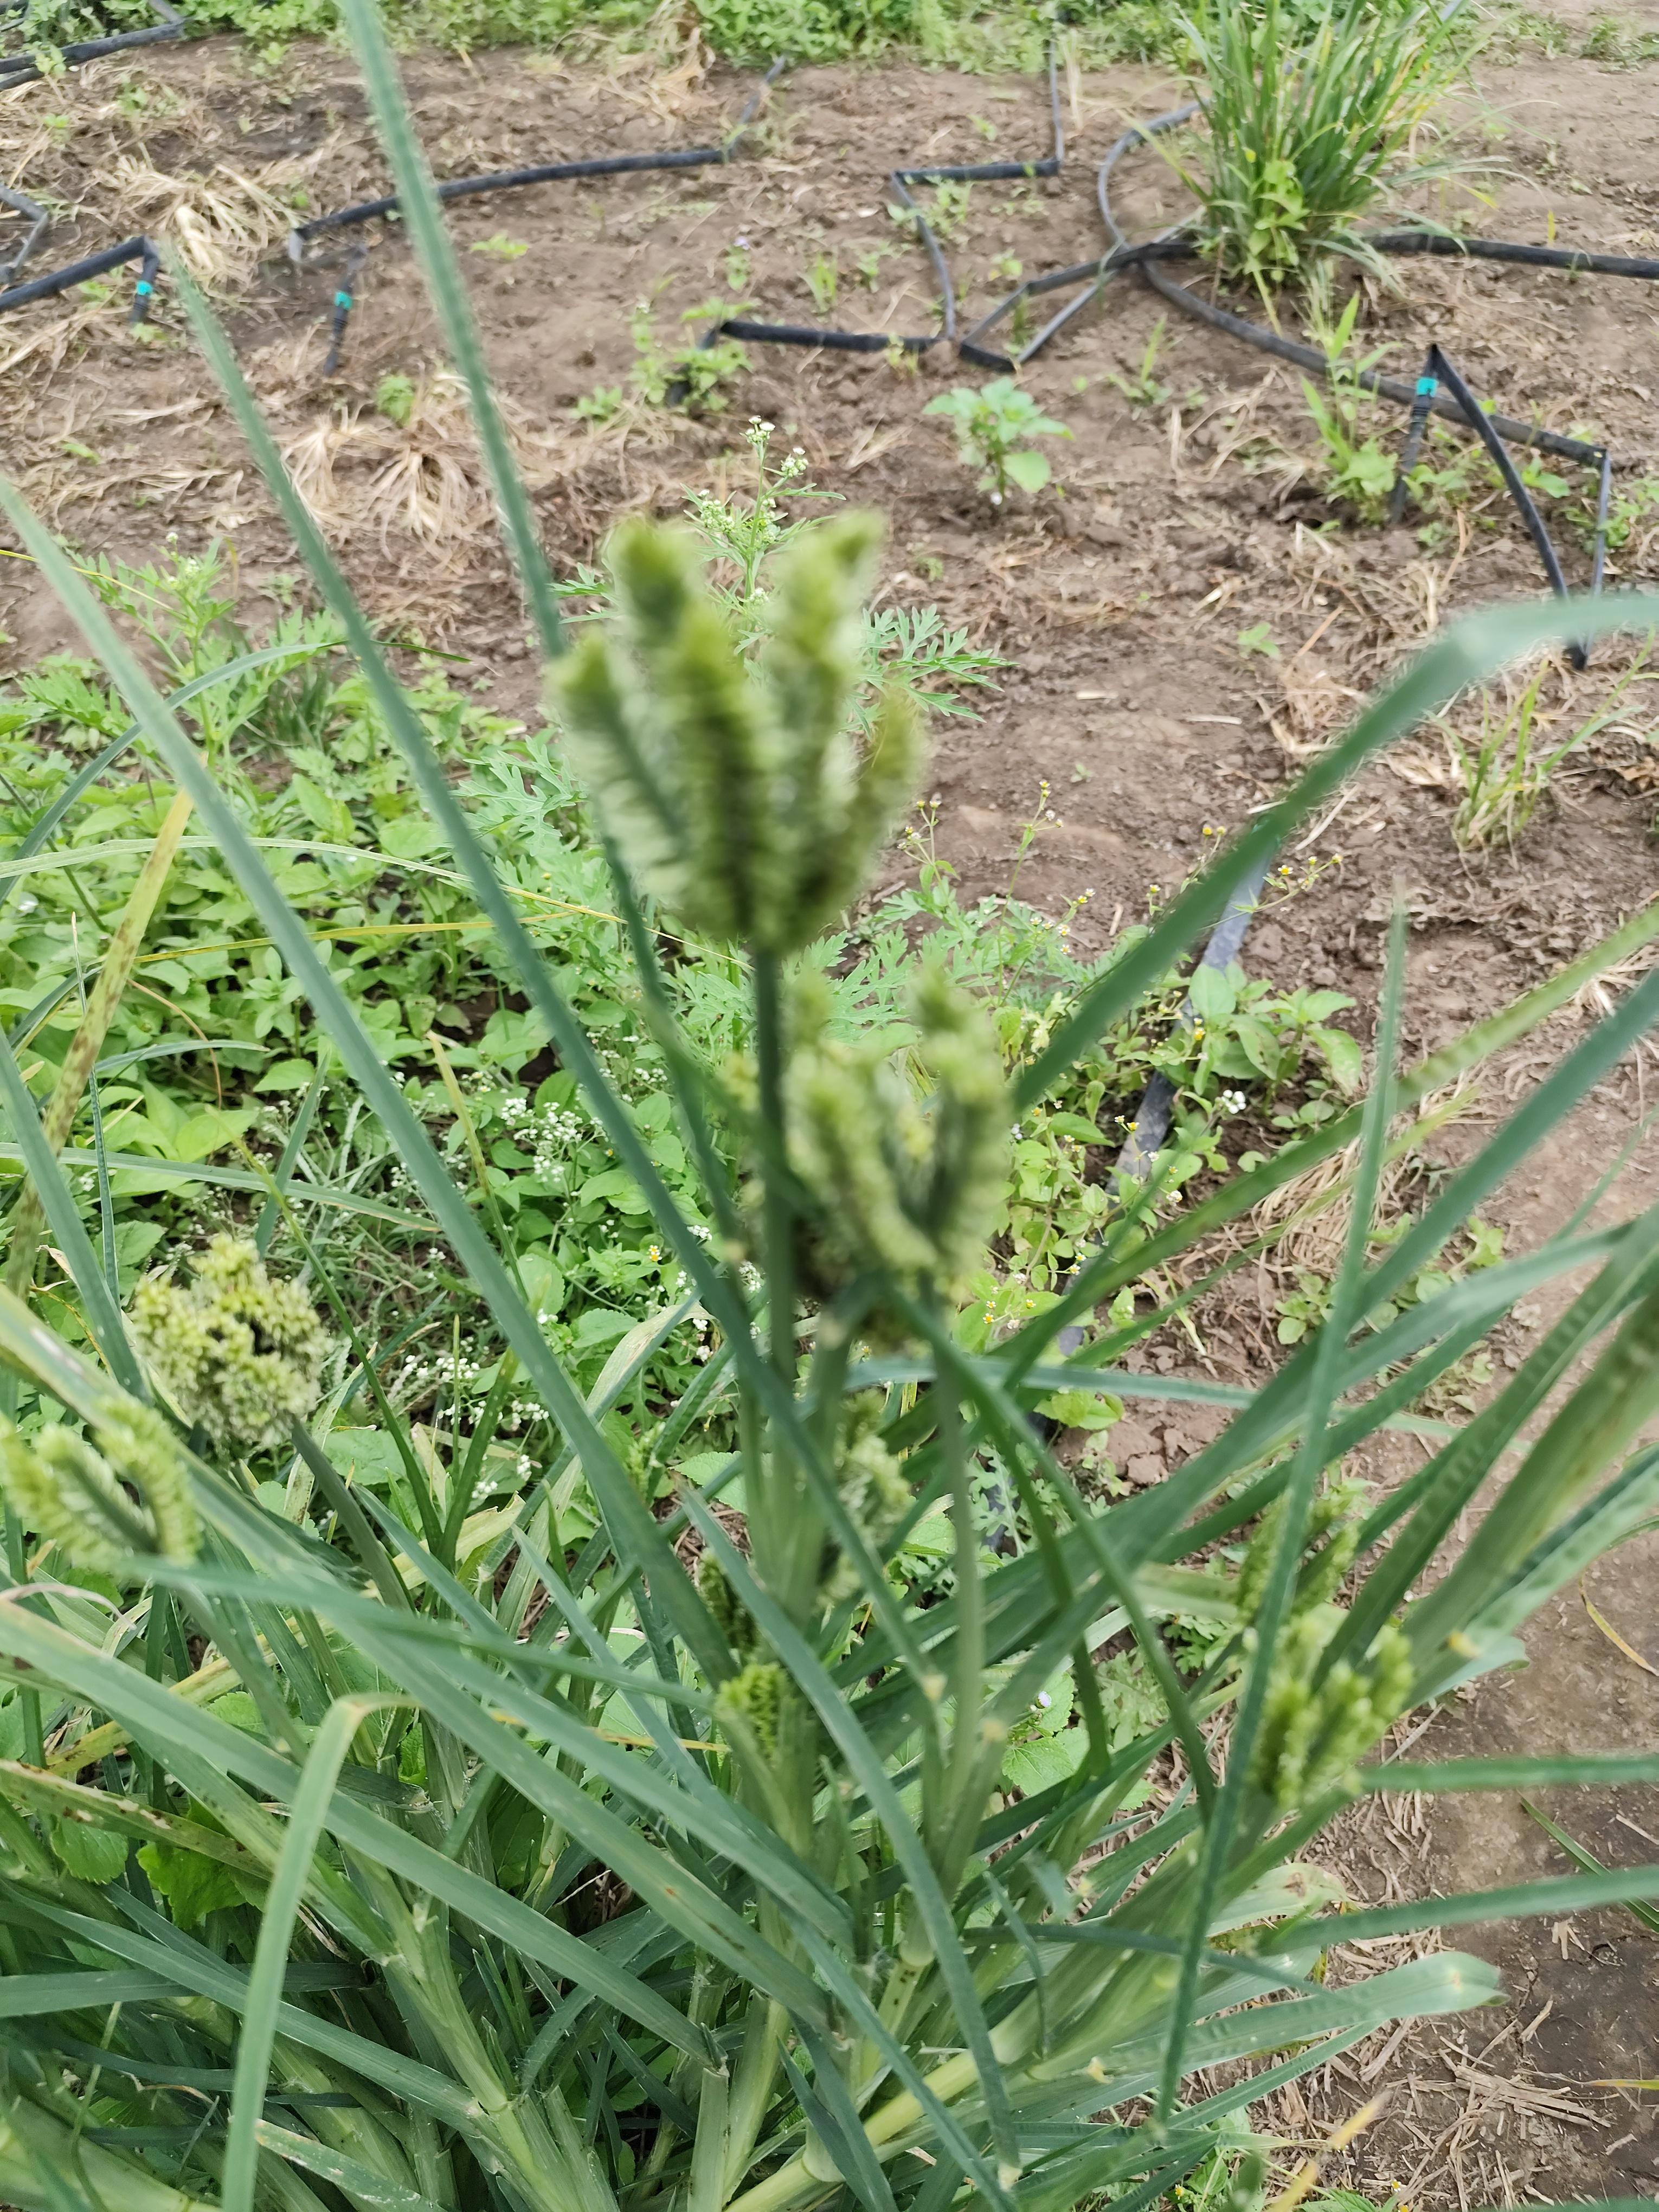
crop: finger millet
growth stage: heading tuber
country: Tanzania
